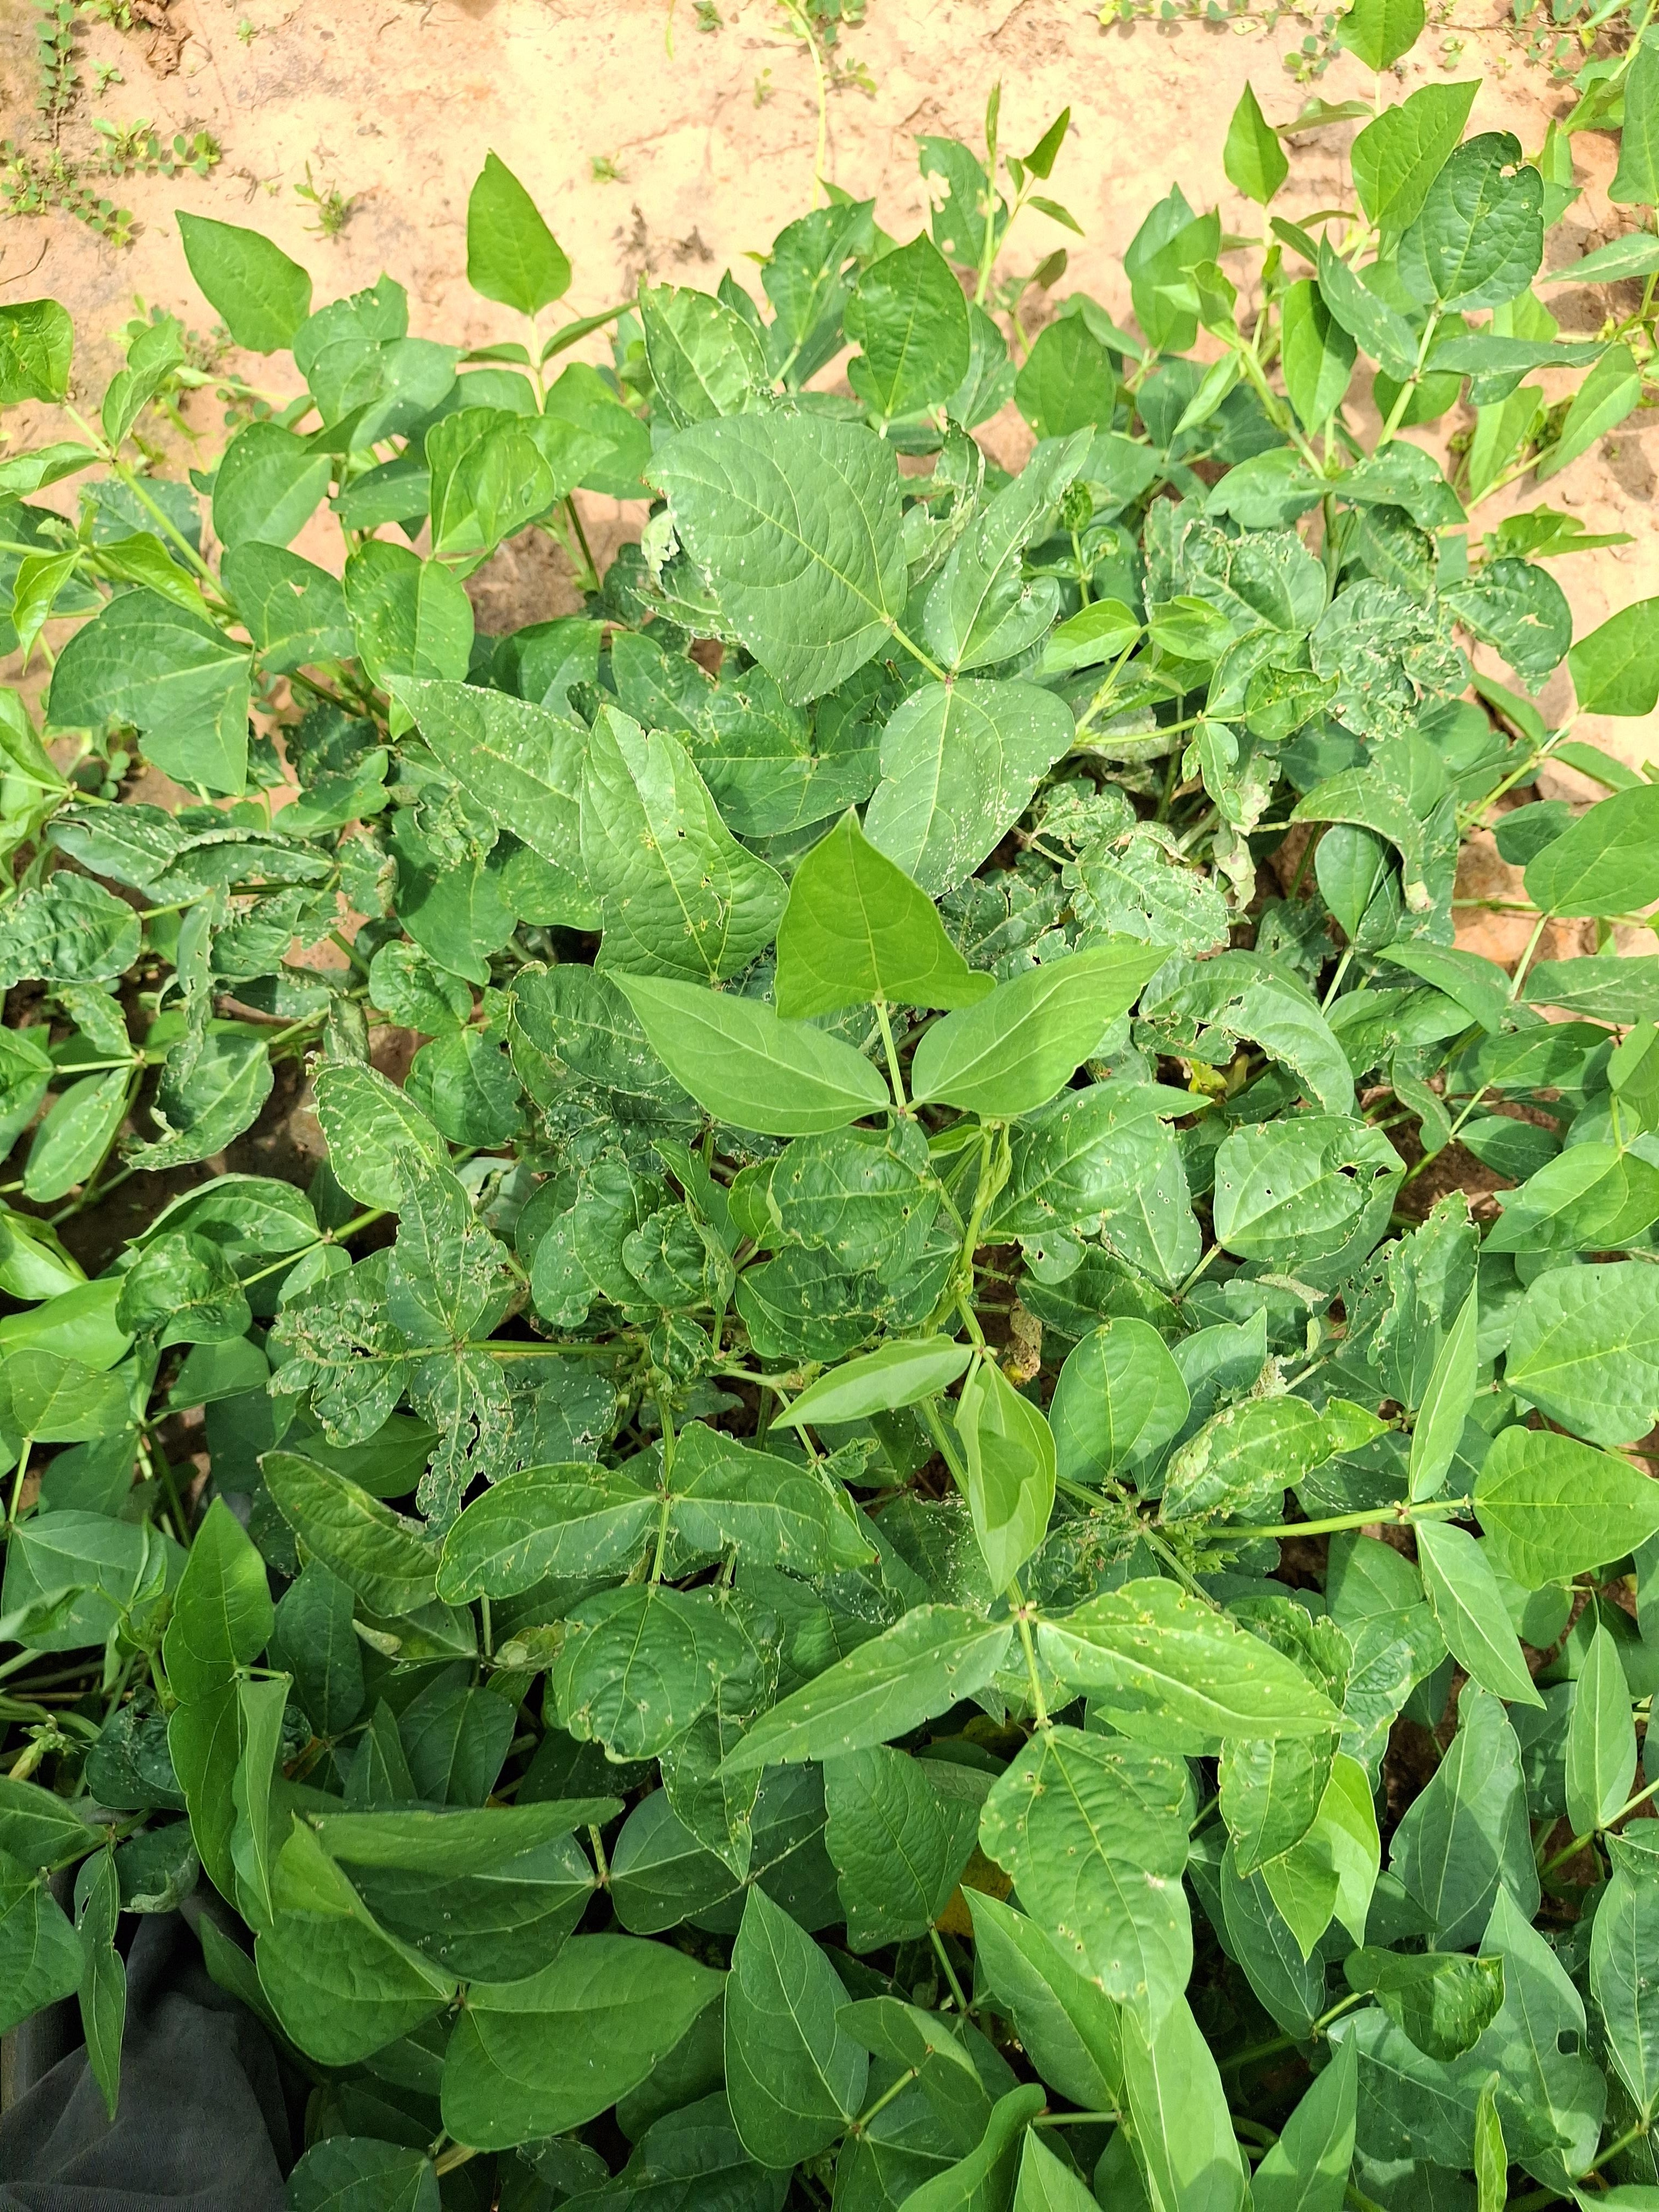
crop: cowpea
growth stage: development pod
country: Nigeria
